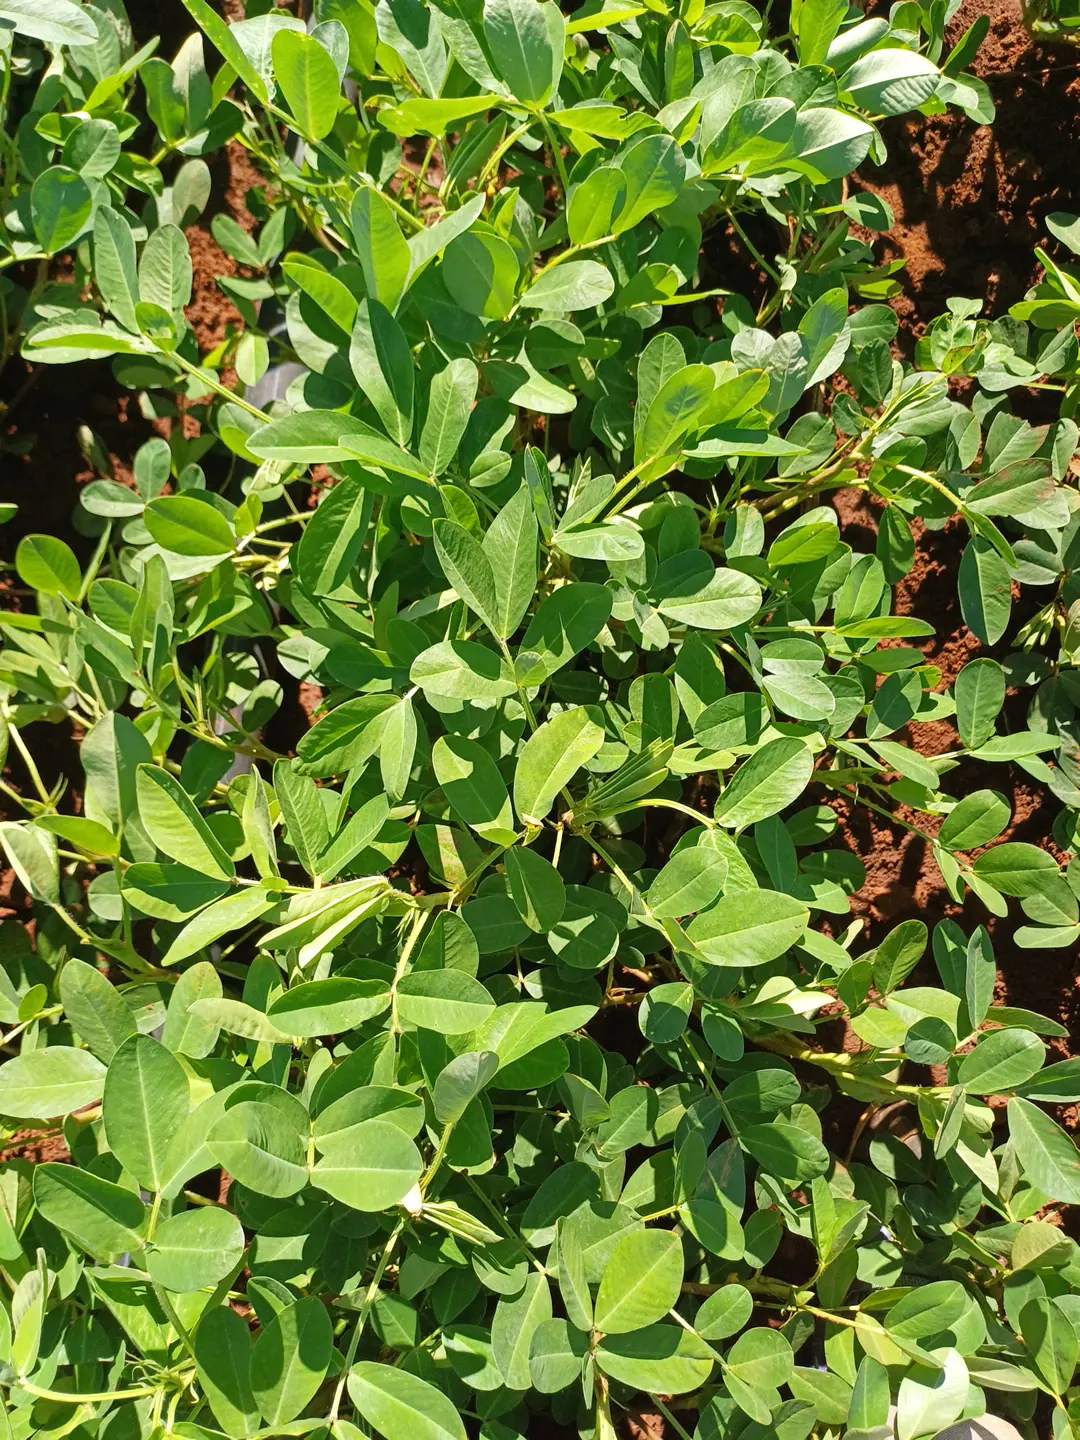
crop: groundnut
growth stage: flowering
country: Kenya
